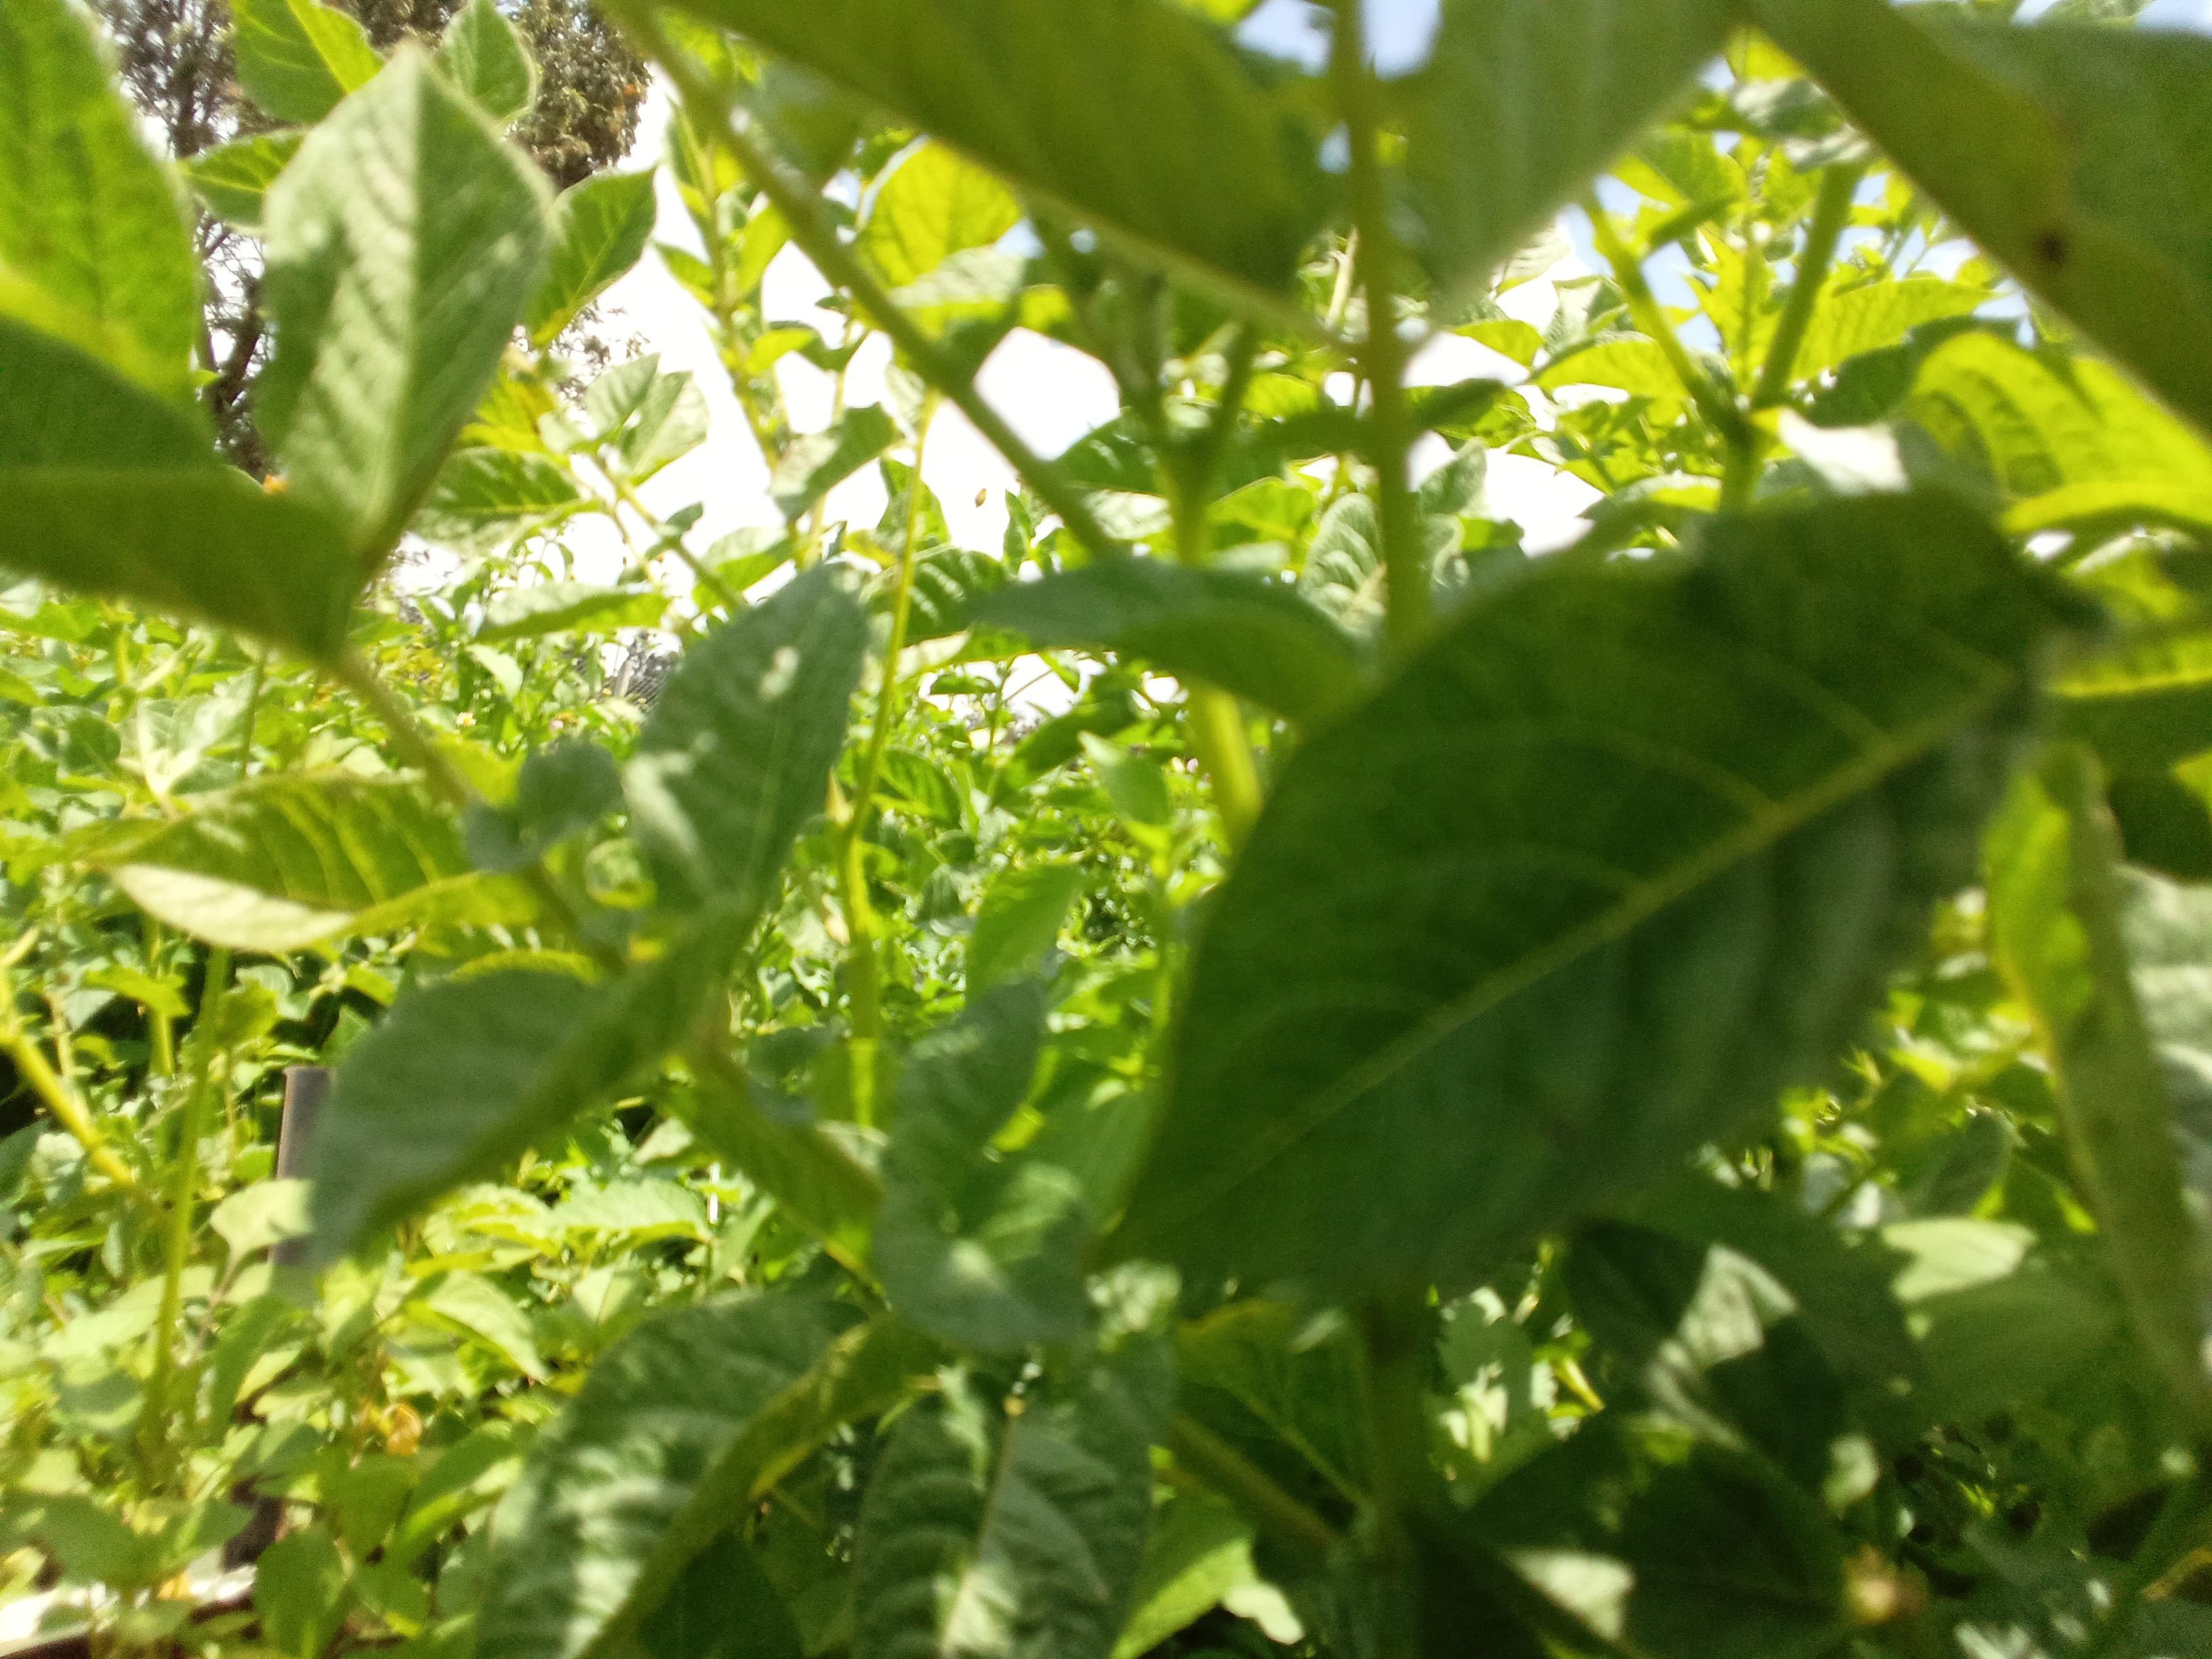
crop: potato
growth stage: flowering
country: Kenya
